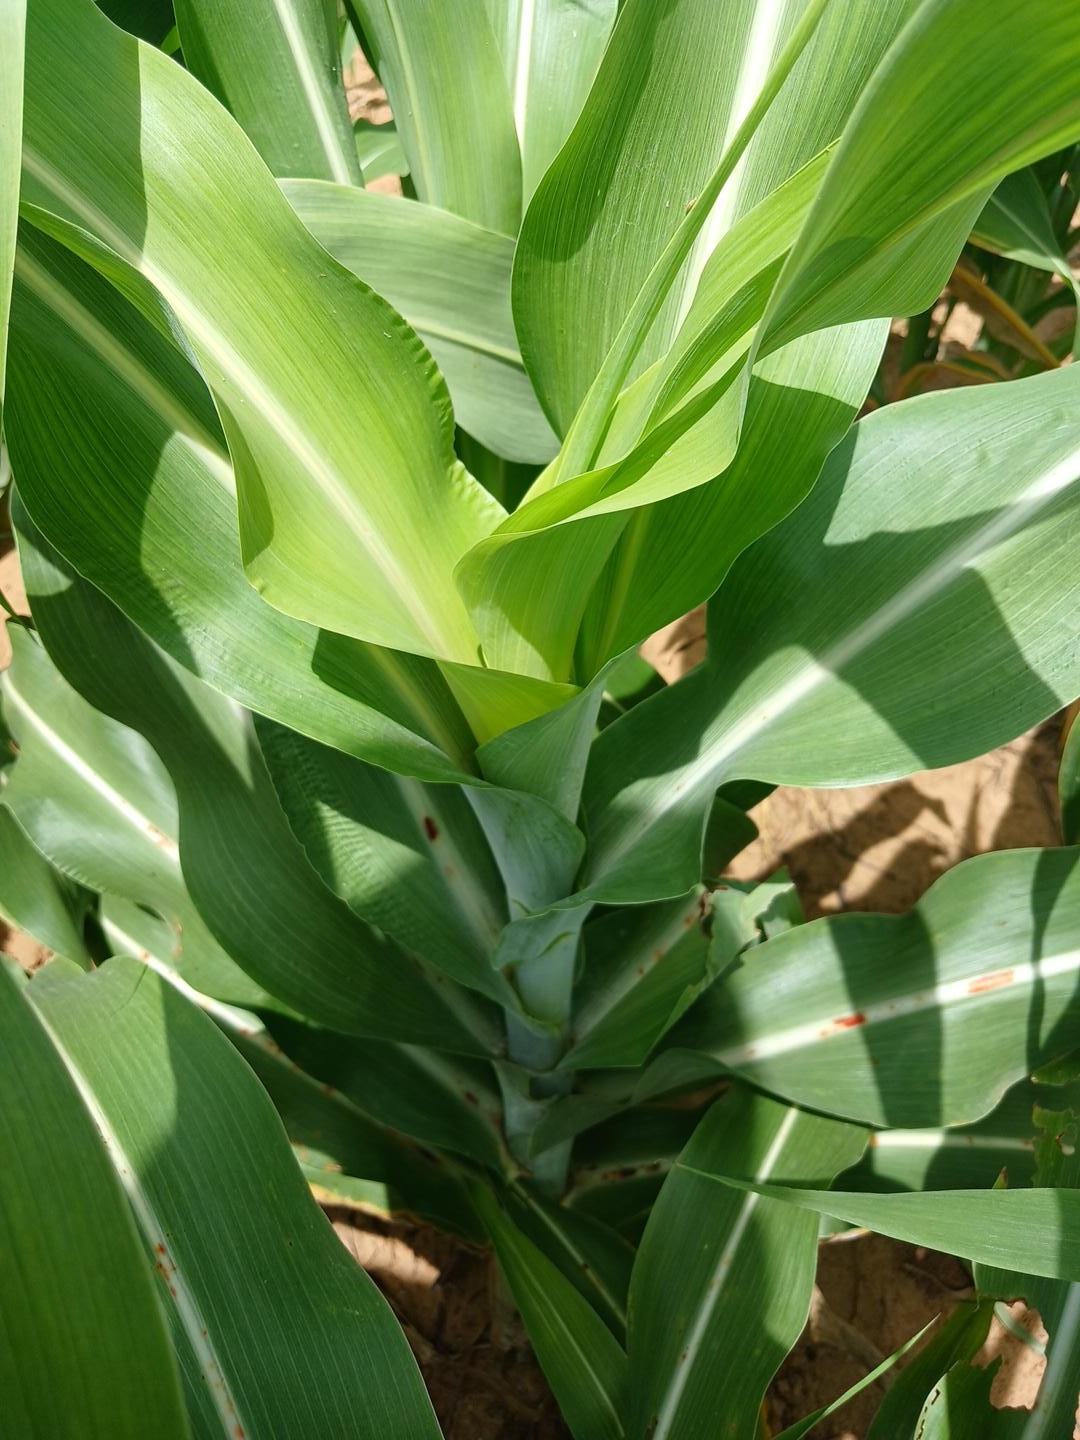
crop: sorghum
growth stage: vegetative
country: Senegal
